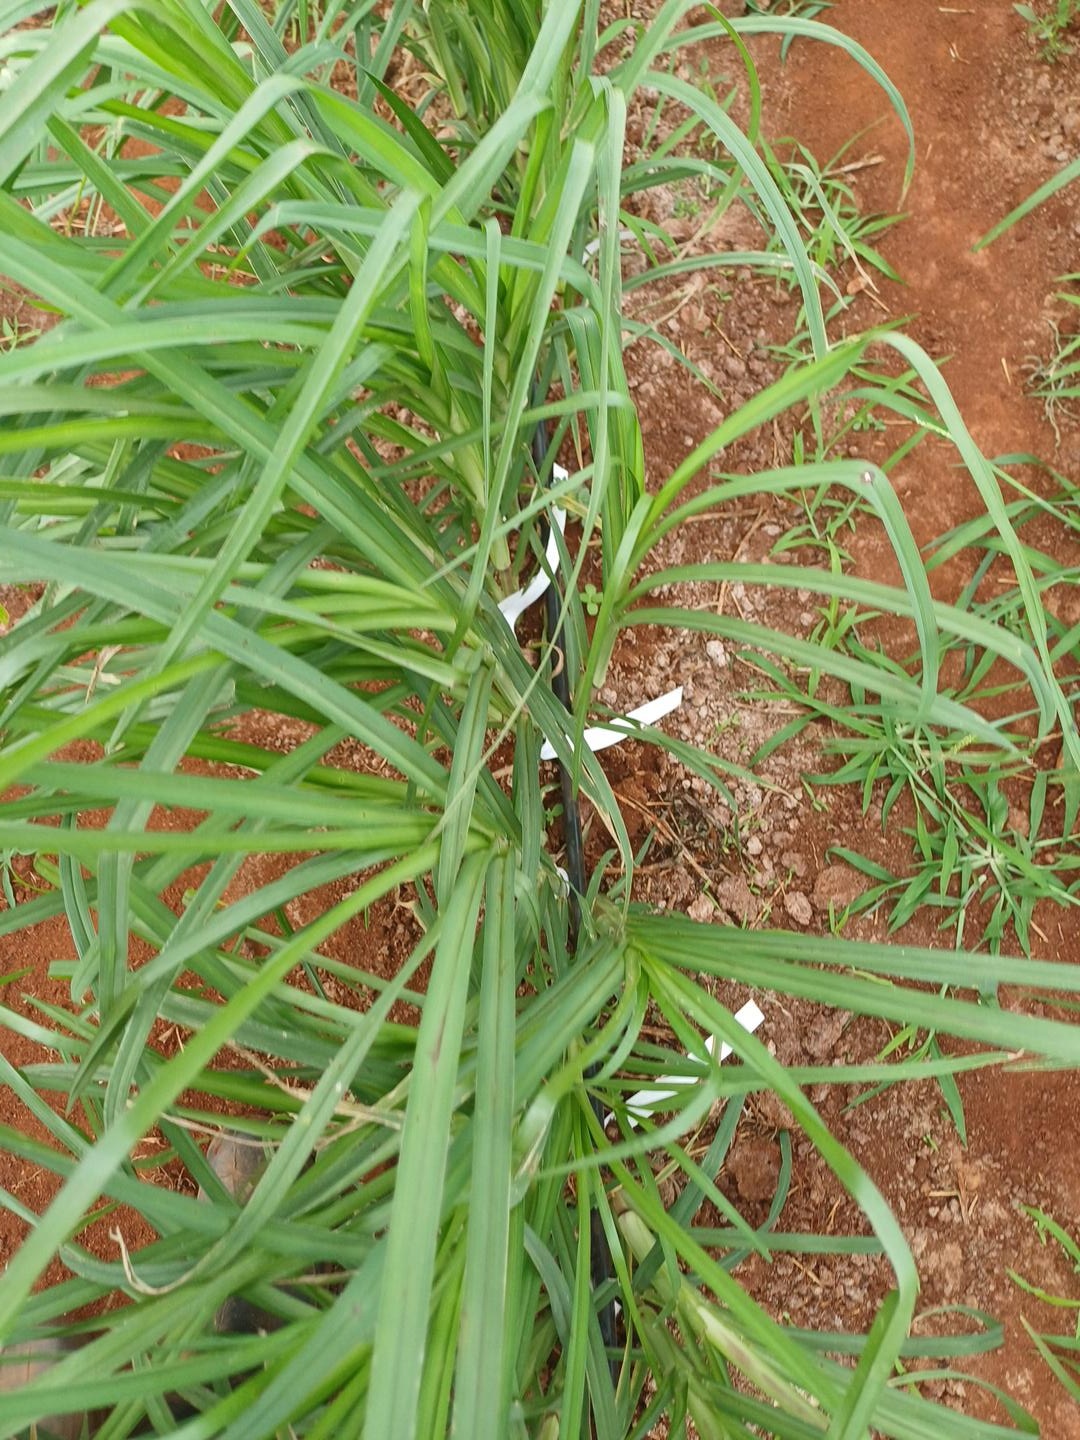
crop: finger millet
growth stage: vegetative
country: Kenya
